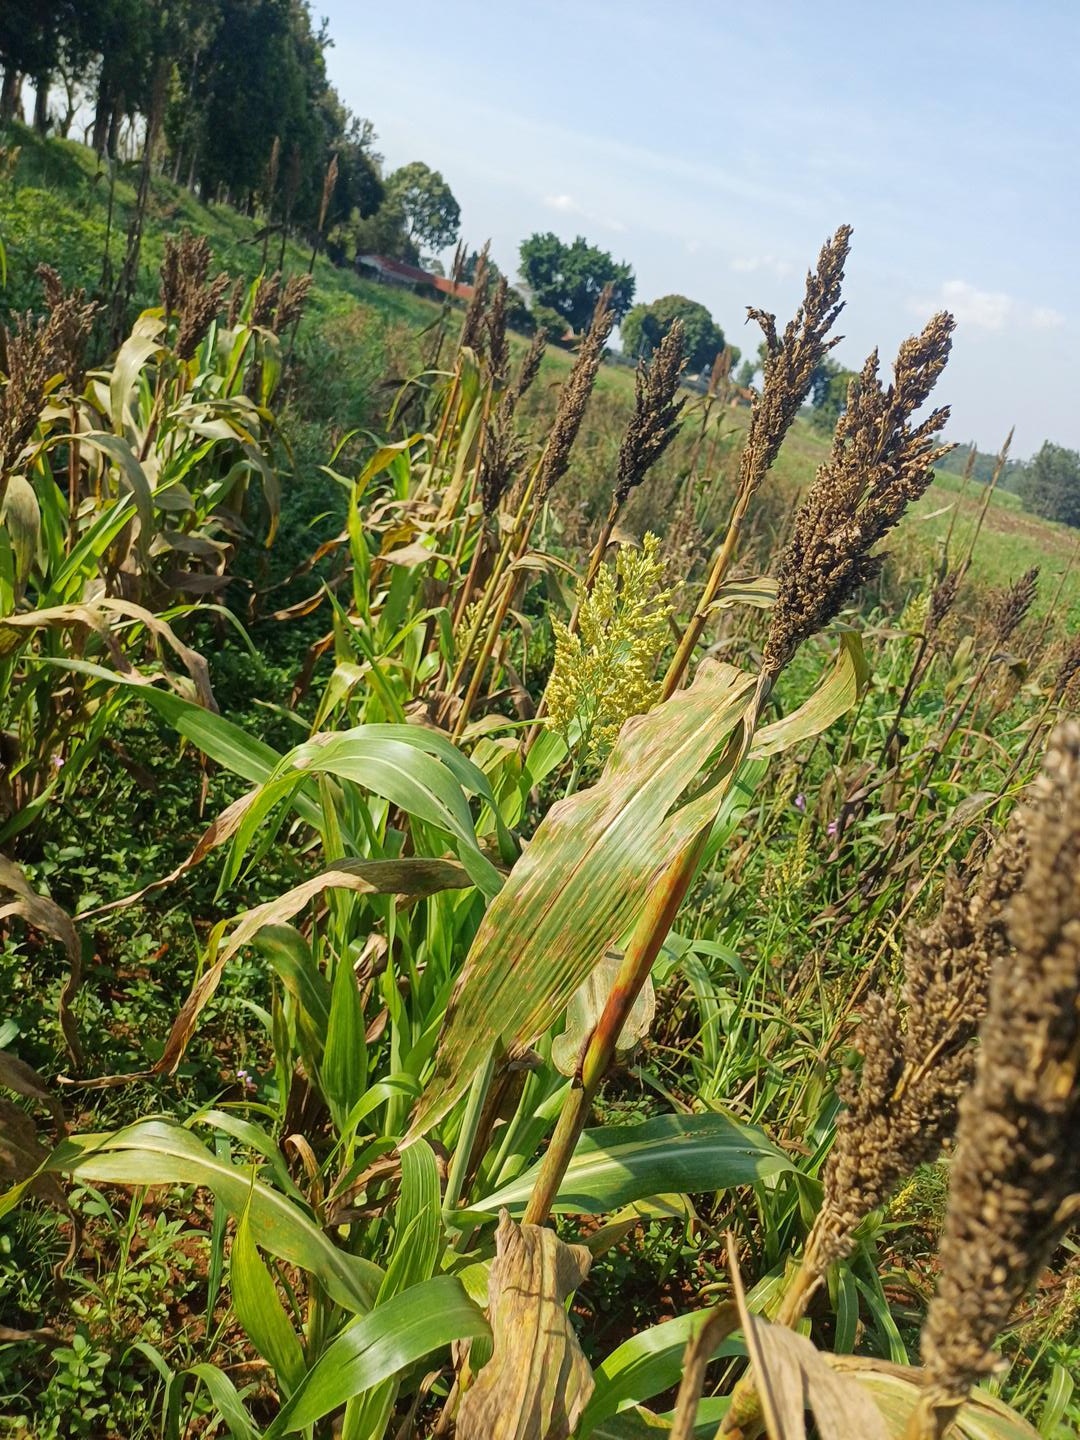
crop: sorghum
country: Kenya
